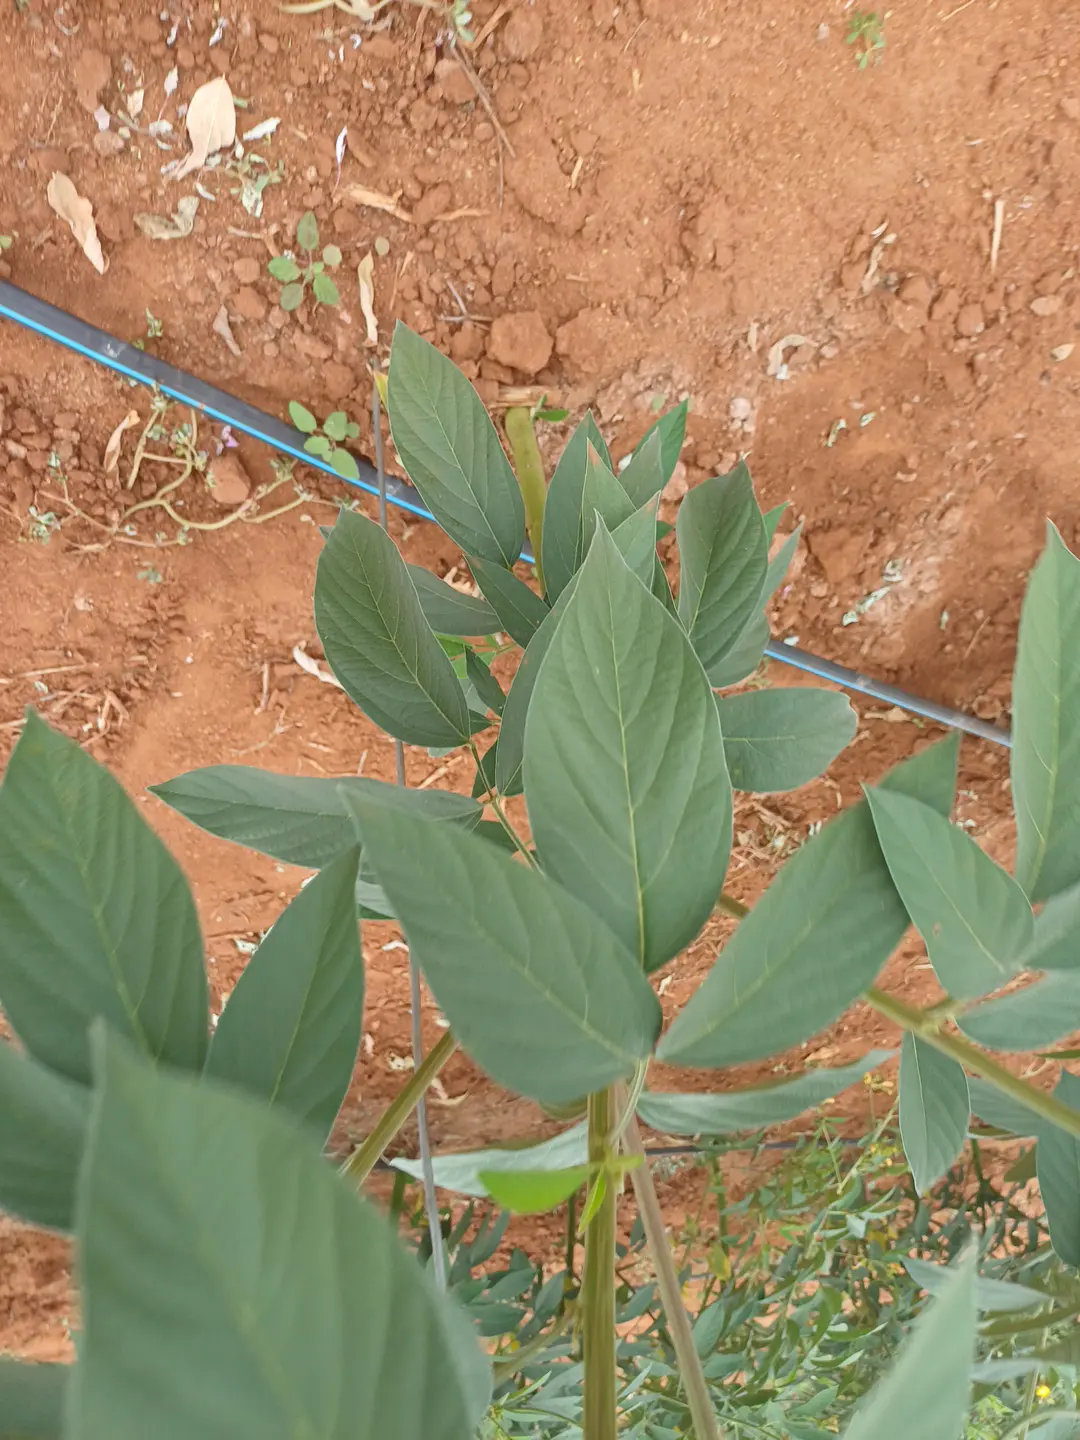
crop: pigeonpea
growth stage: vegetative
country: Kenya
